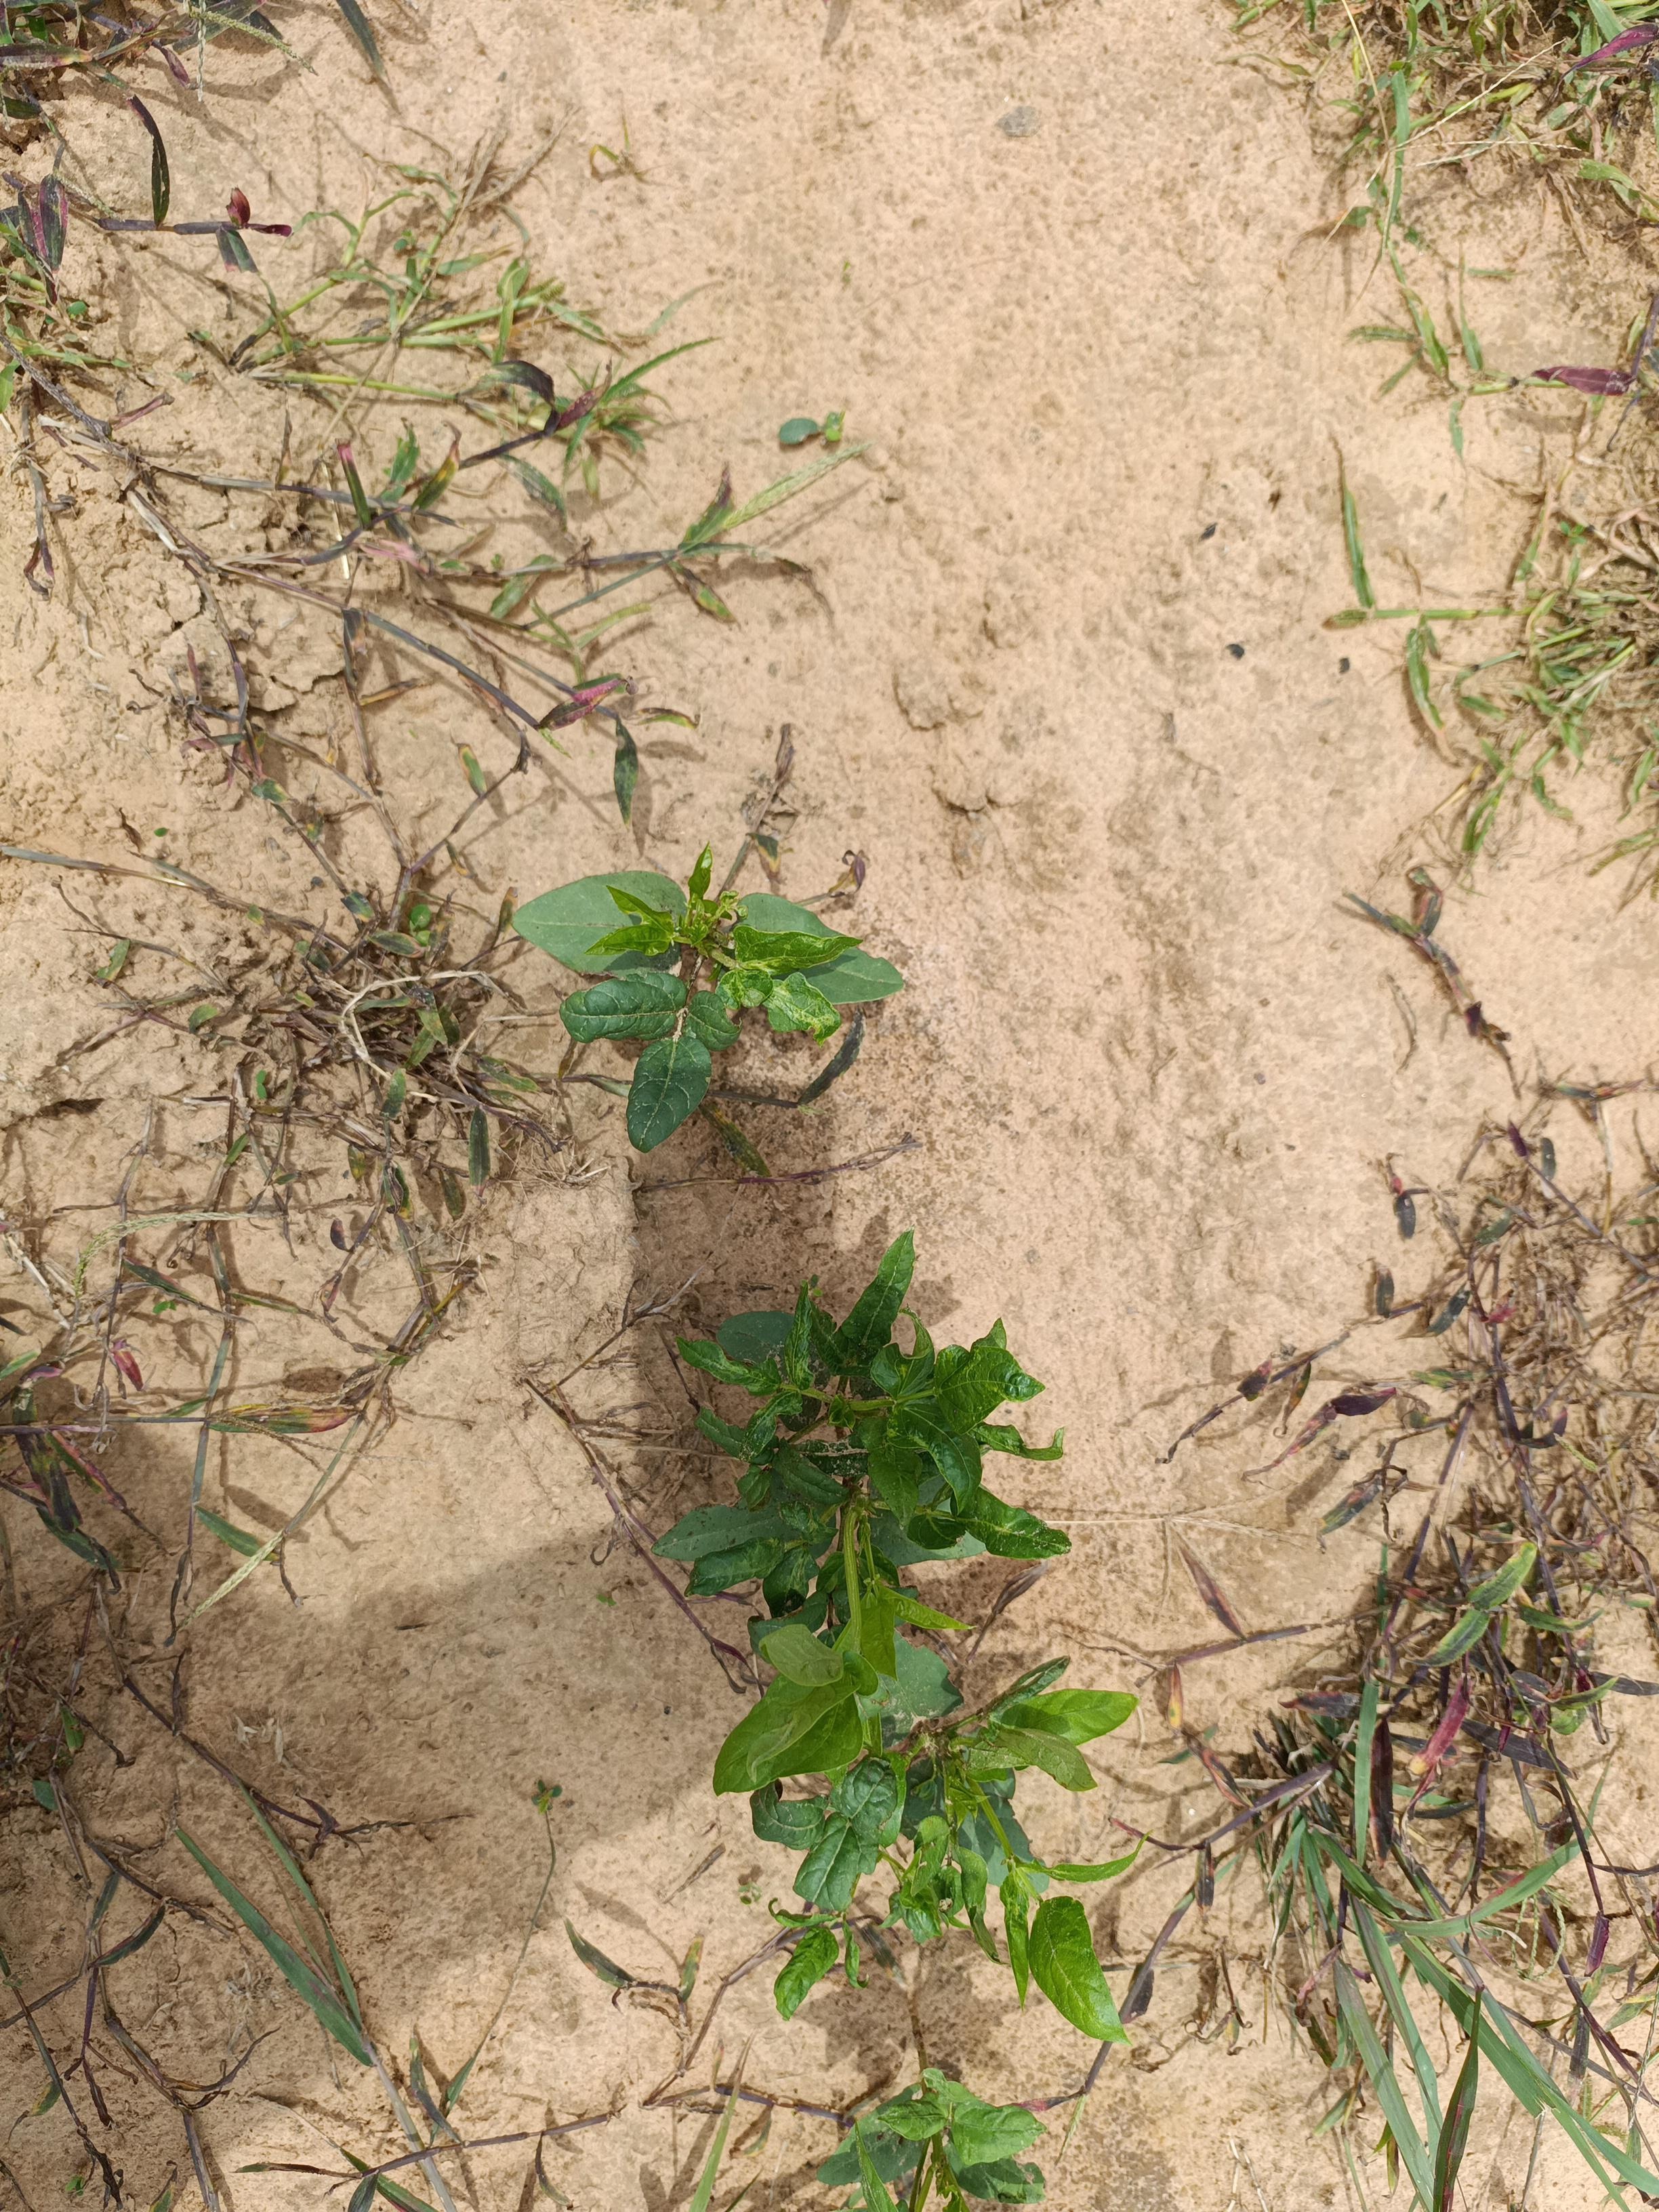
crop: cowpea
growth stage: emergence
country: Nigeria
